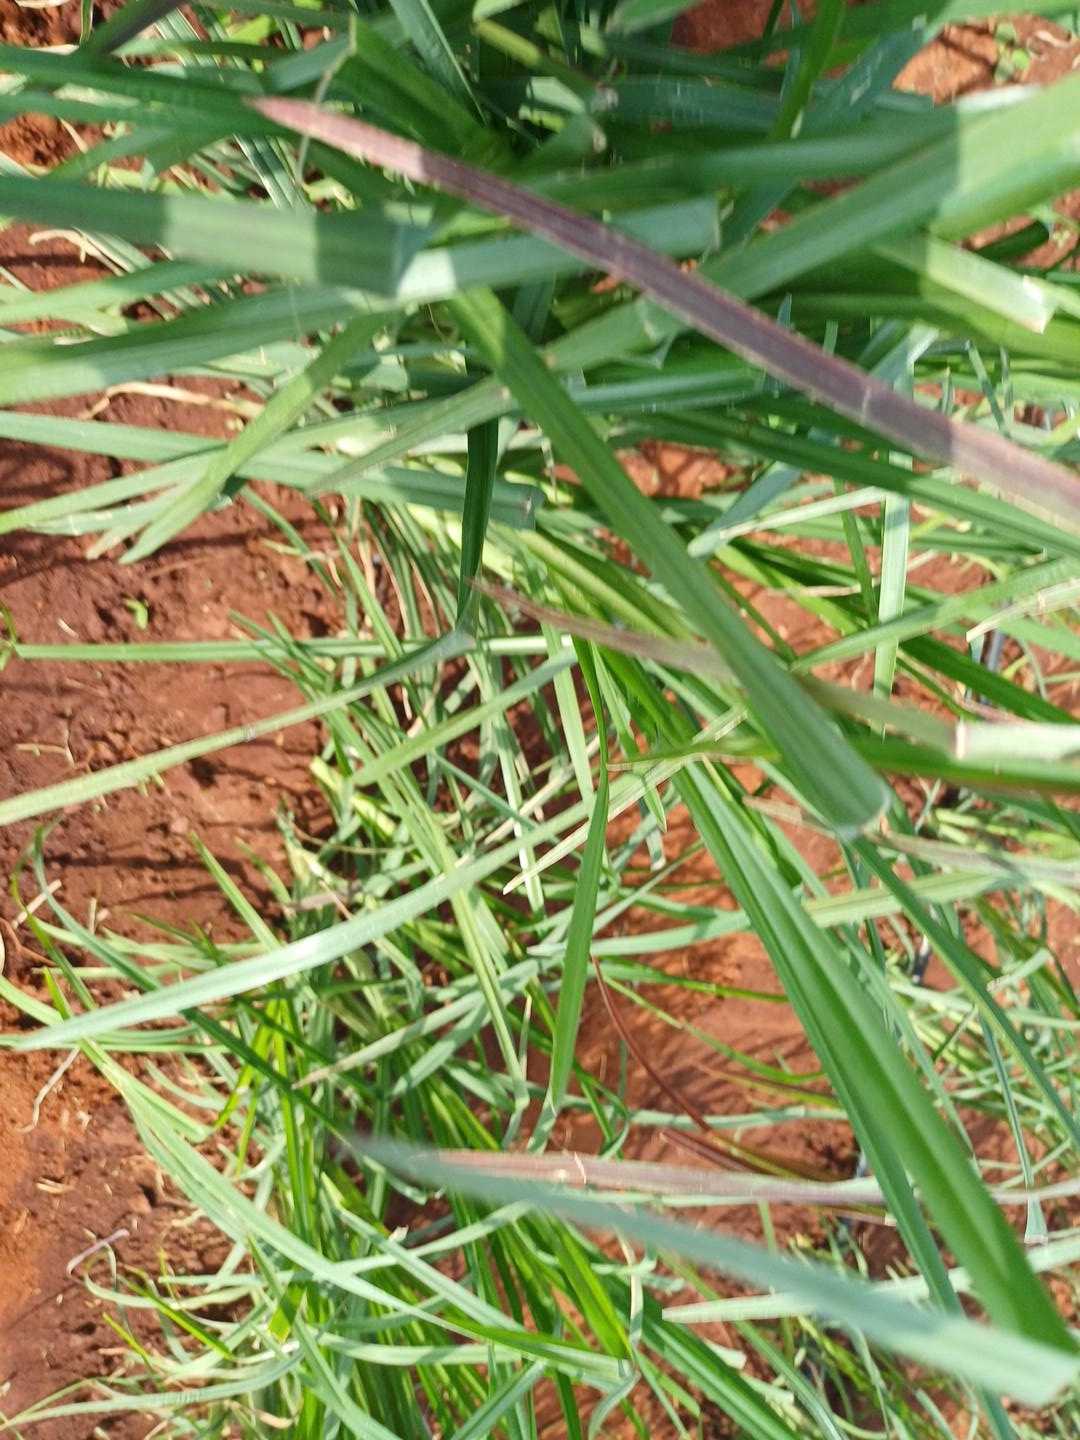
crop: finger millet
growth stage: vegetative
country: Kenya
